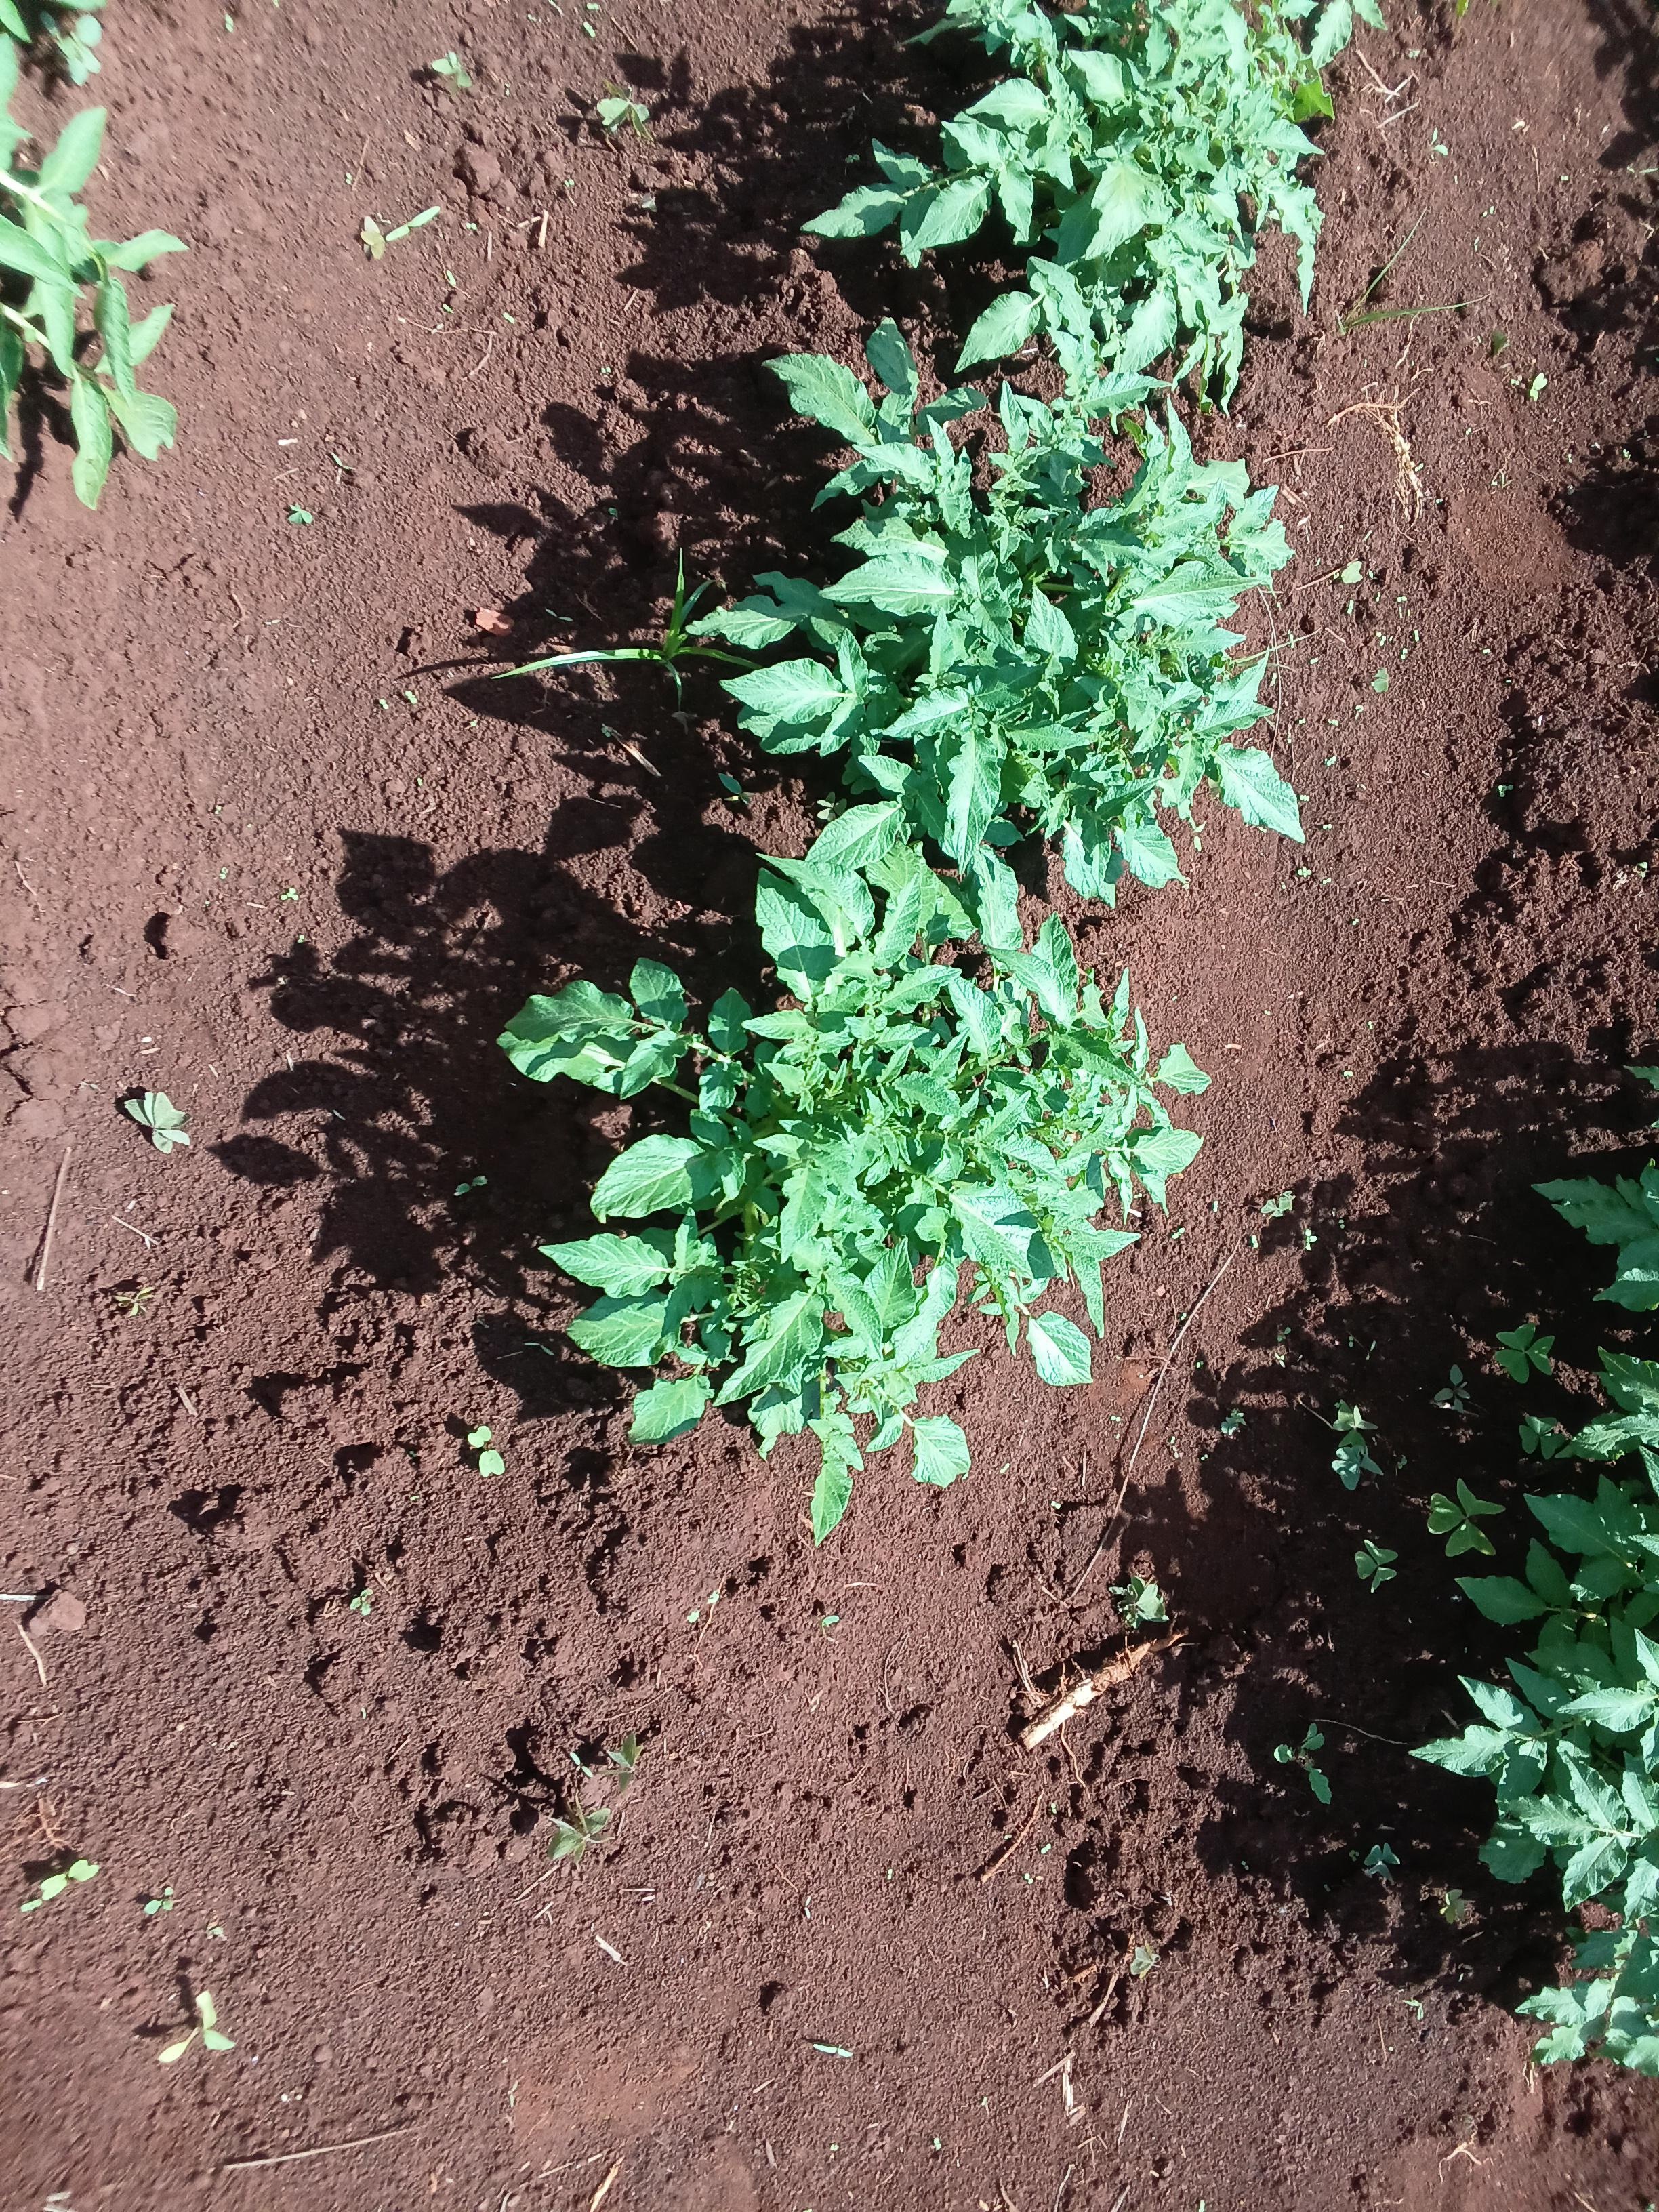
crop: potato
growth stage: vegetative
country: Kenya
